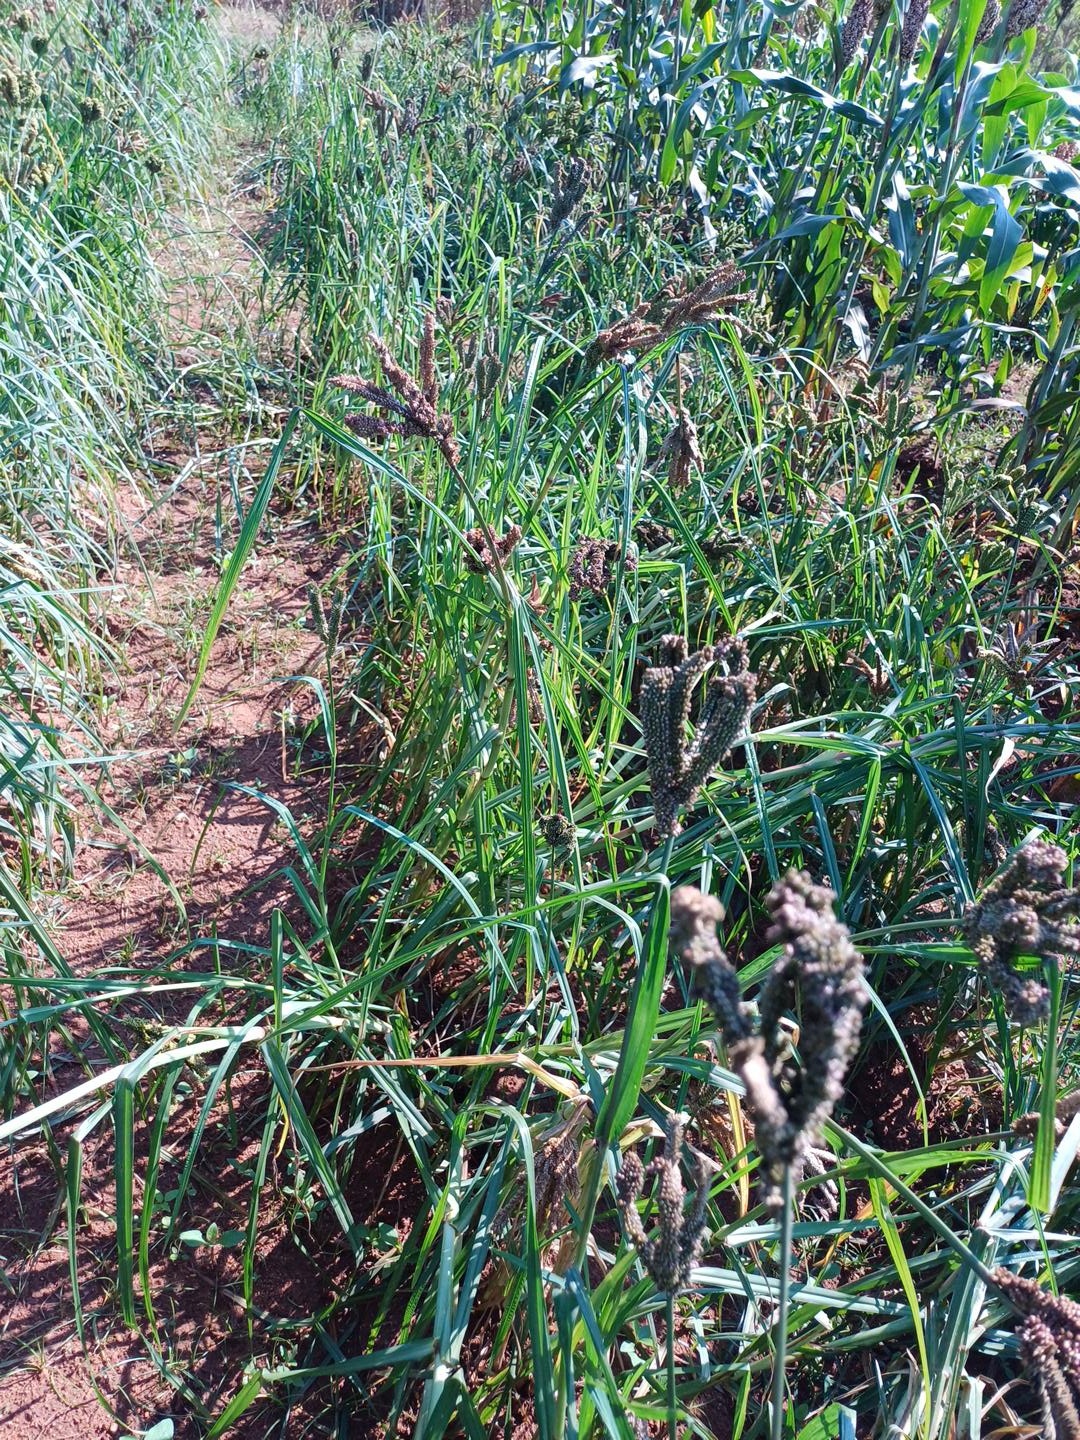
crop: finger millet
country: Kenya
